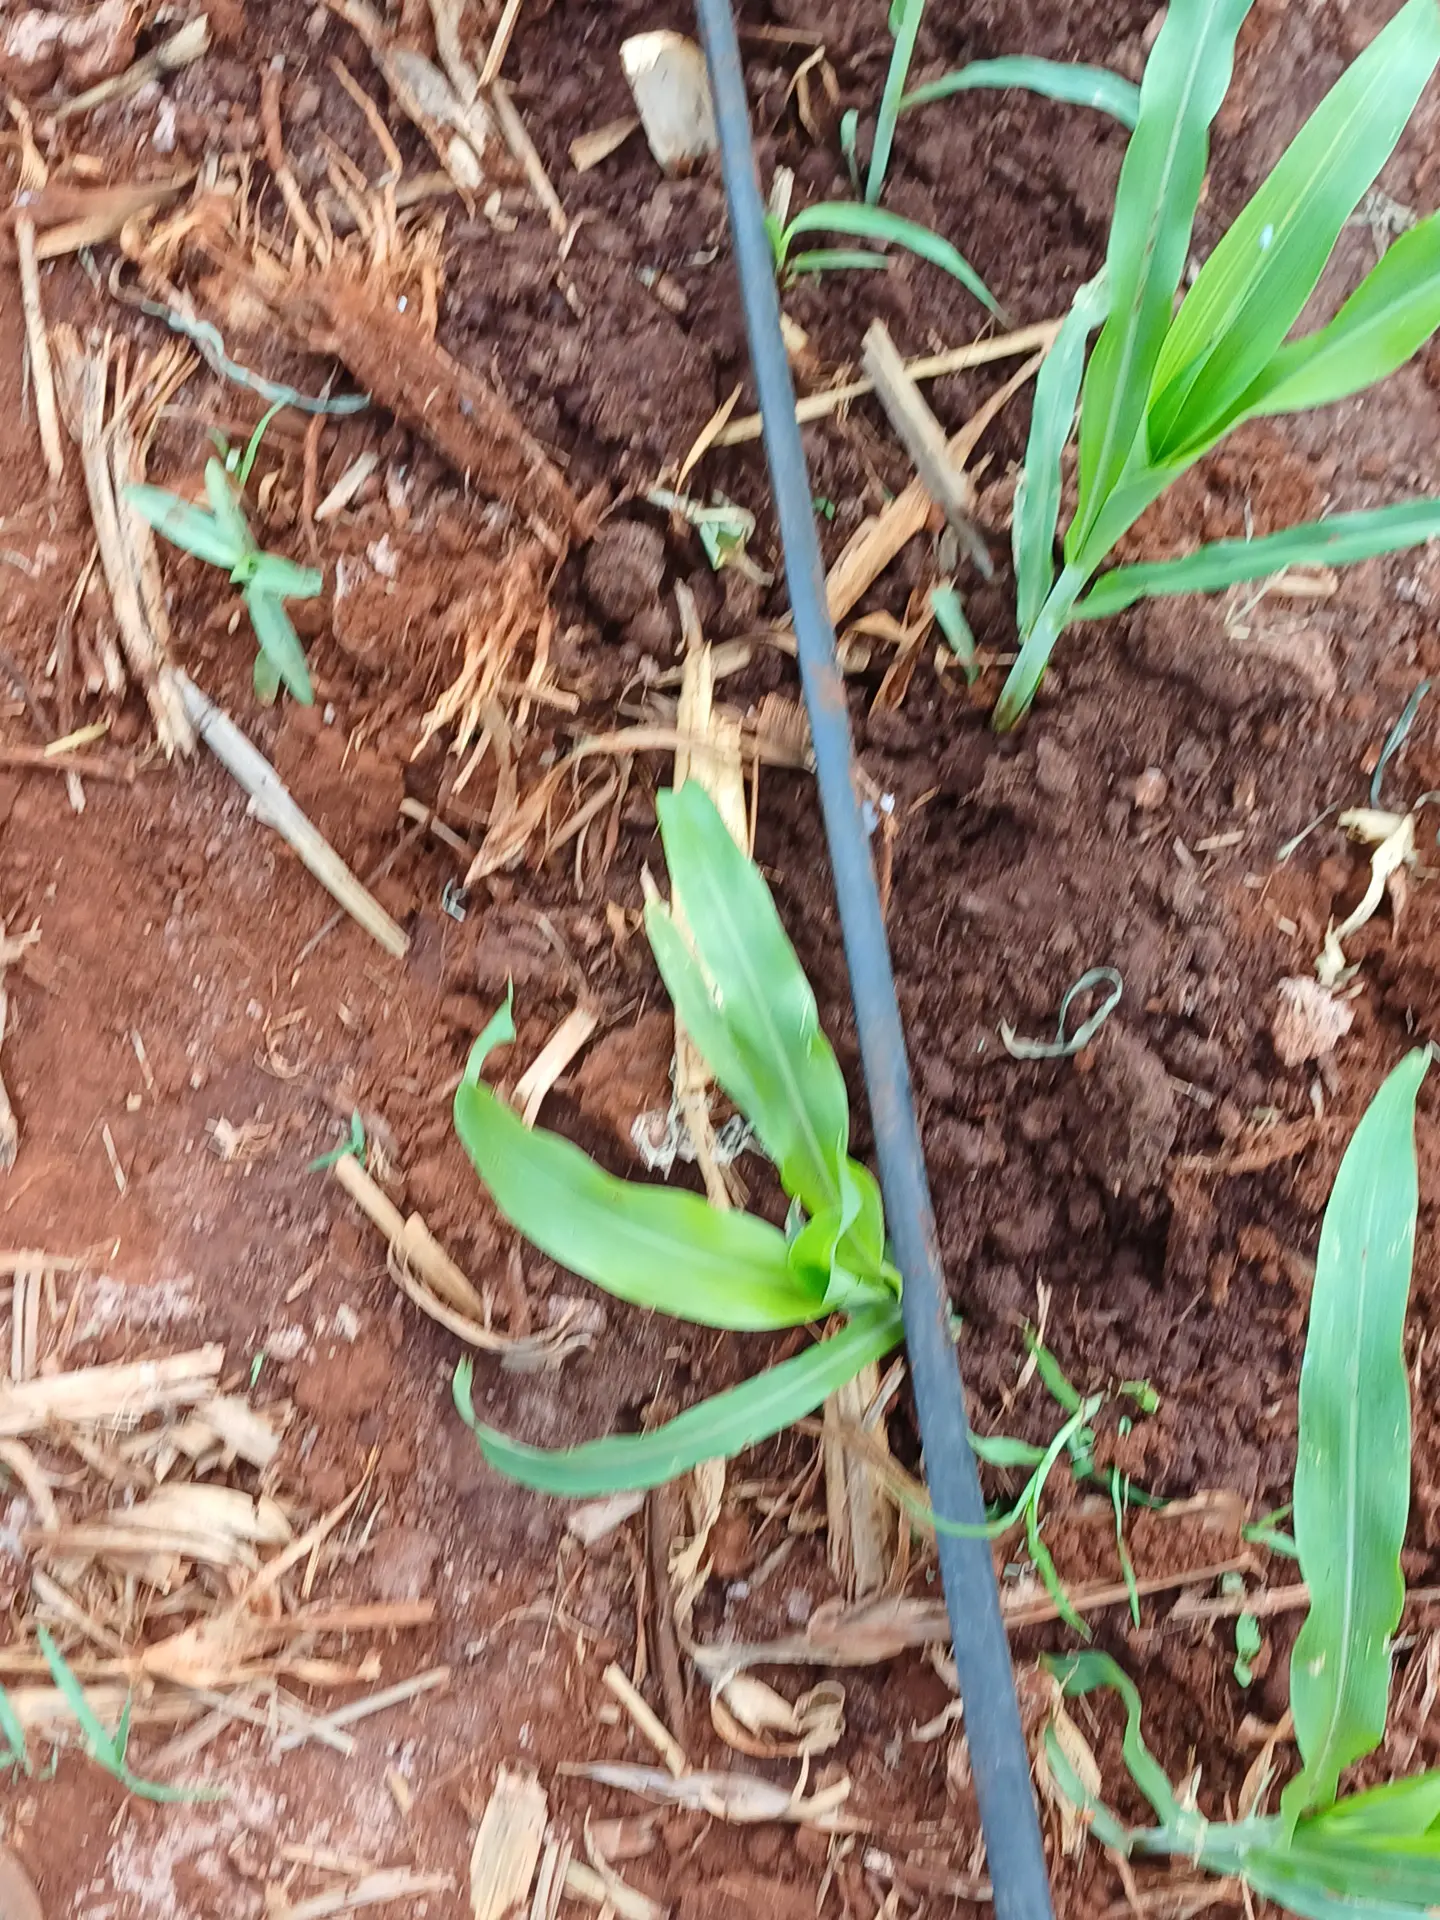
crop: sorghum
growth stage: vegetative
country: Kenya
